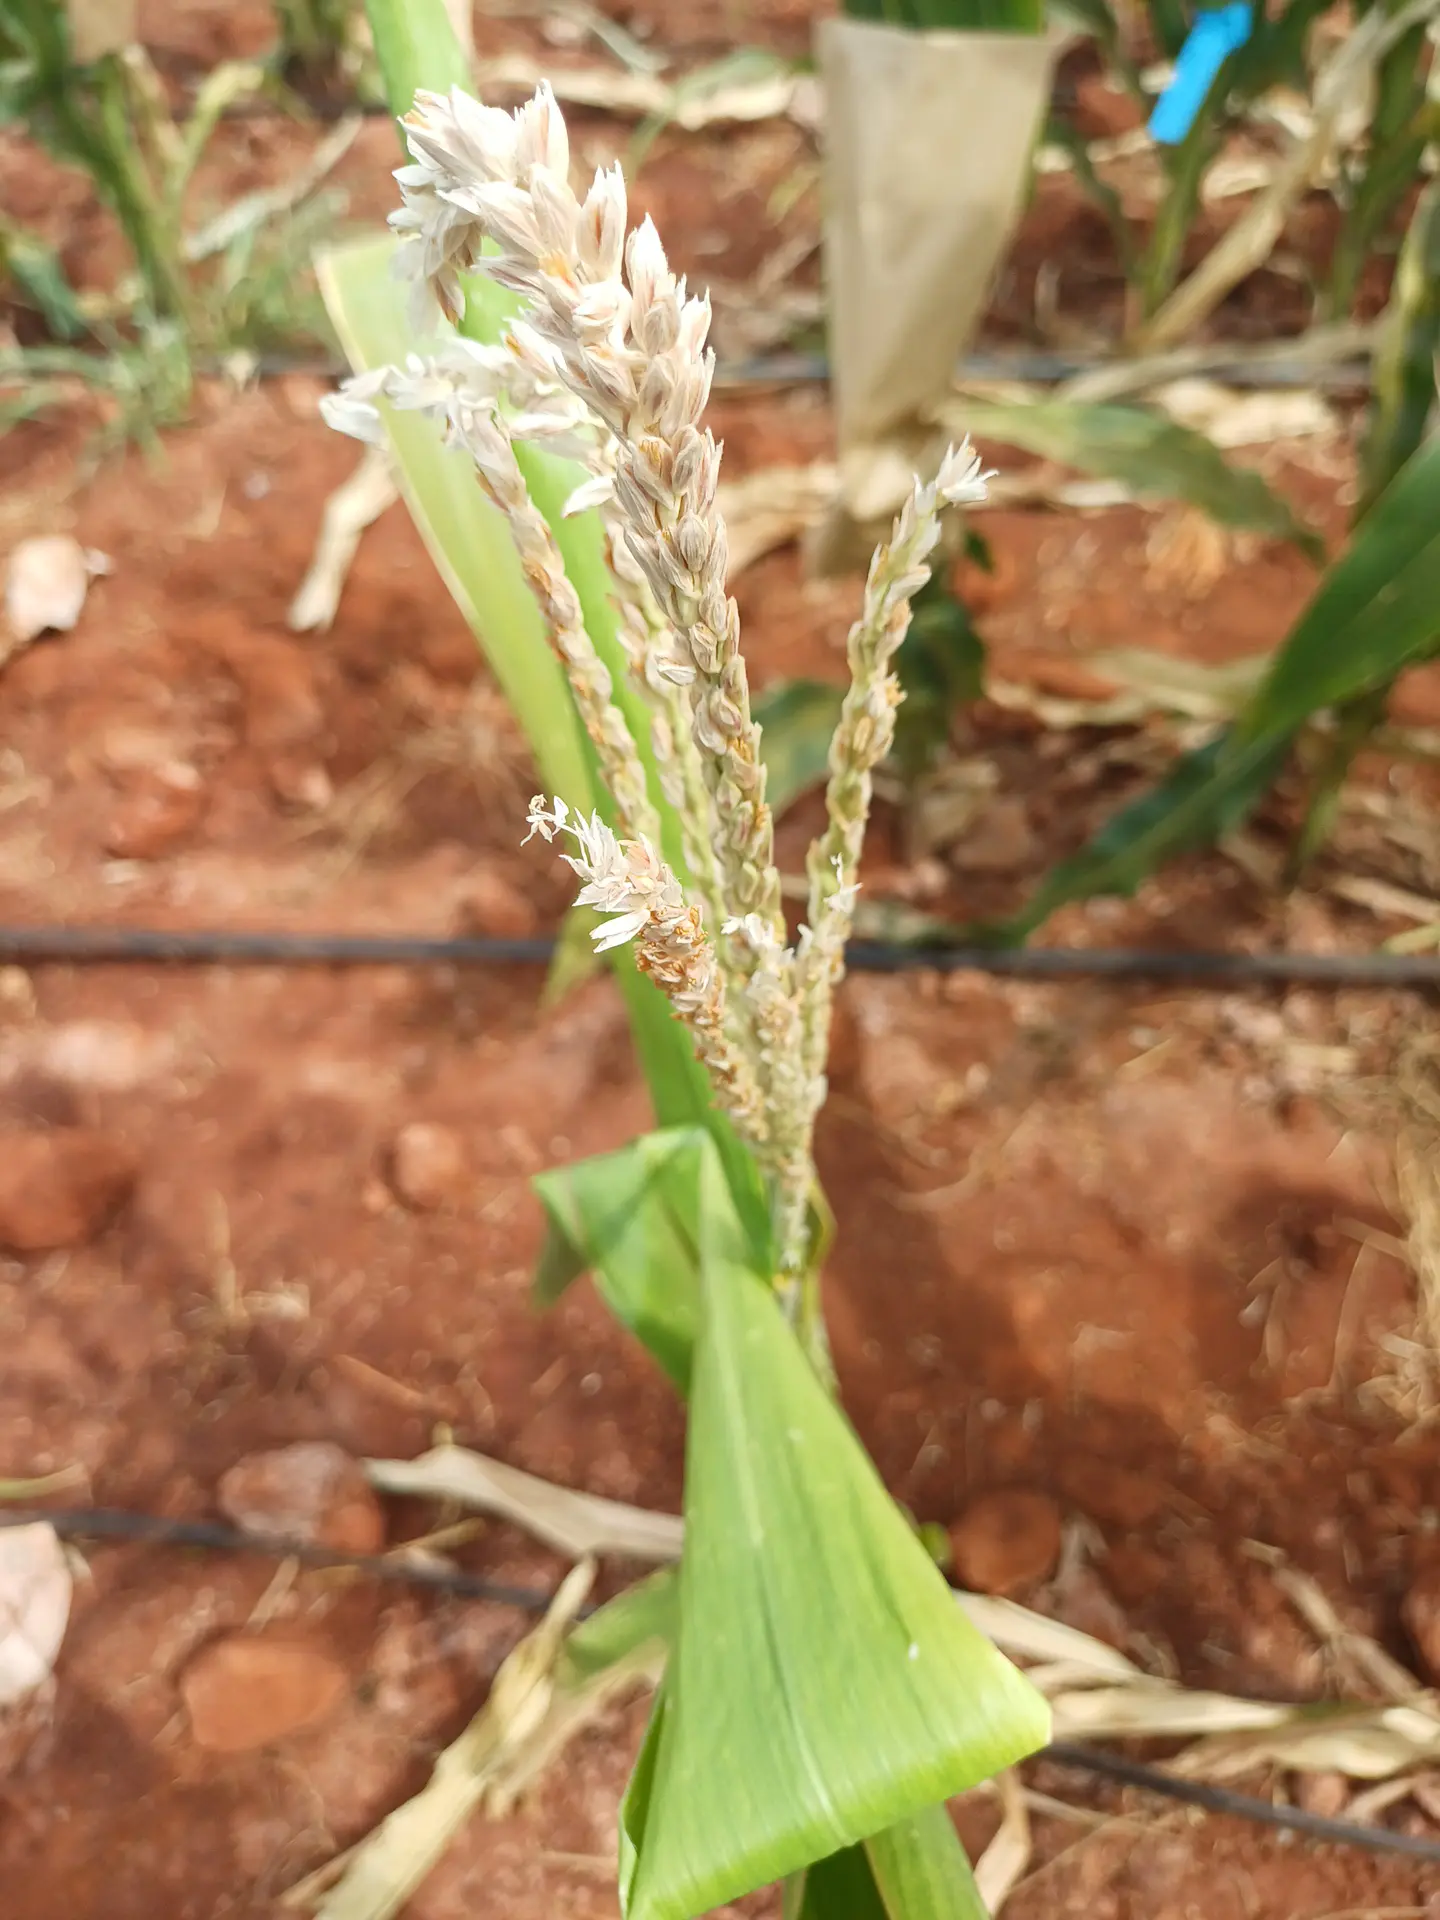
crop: maize
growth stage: flowering
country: Kenya
